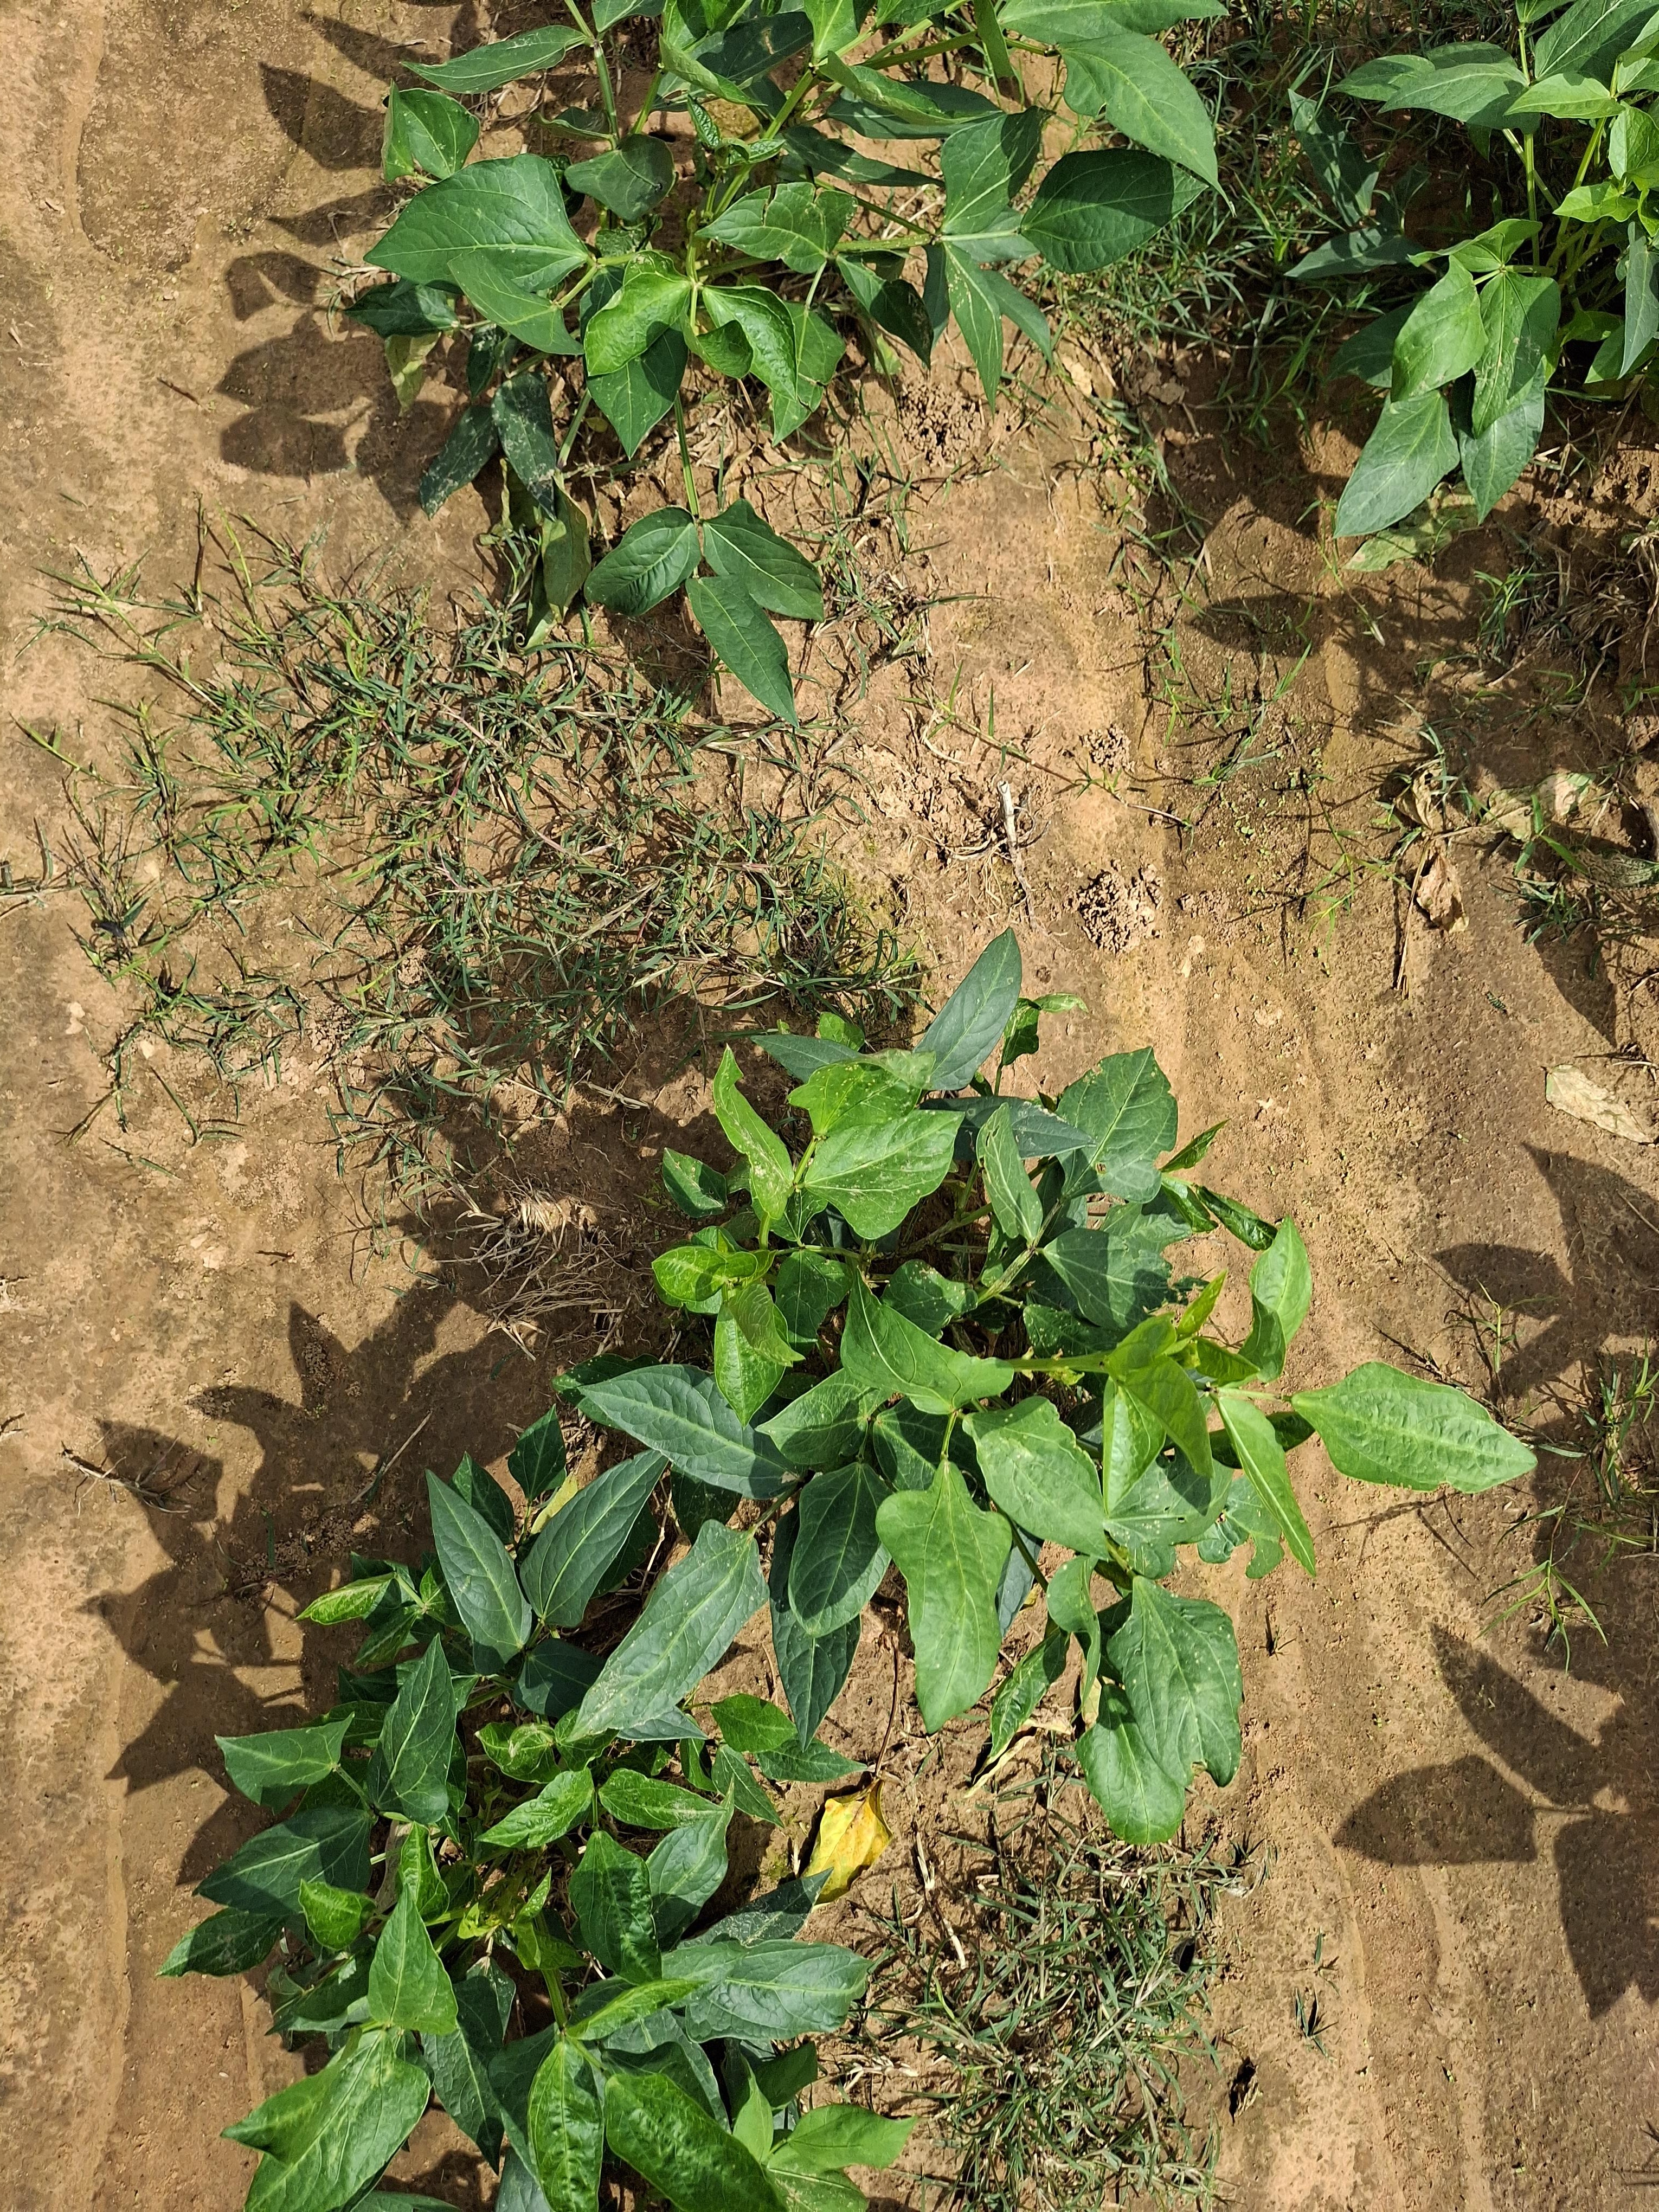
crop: cowpea
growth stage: vegetative
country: Nigeria
